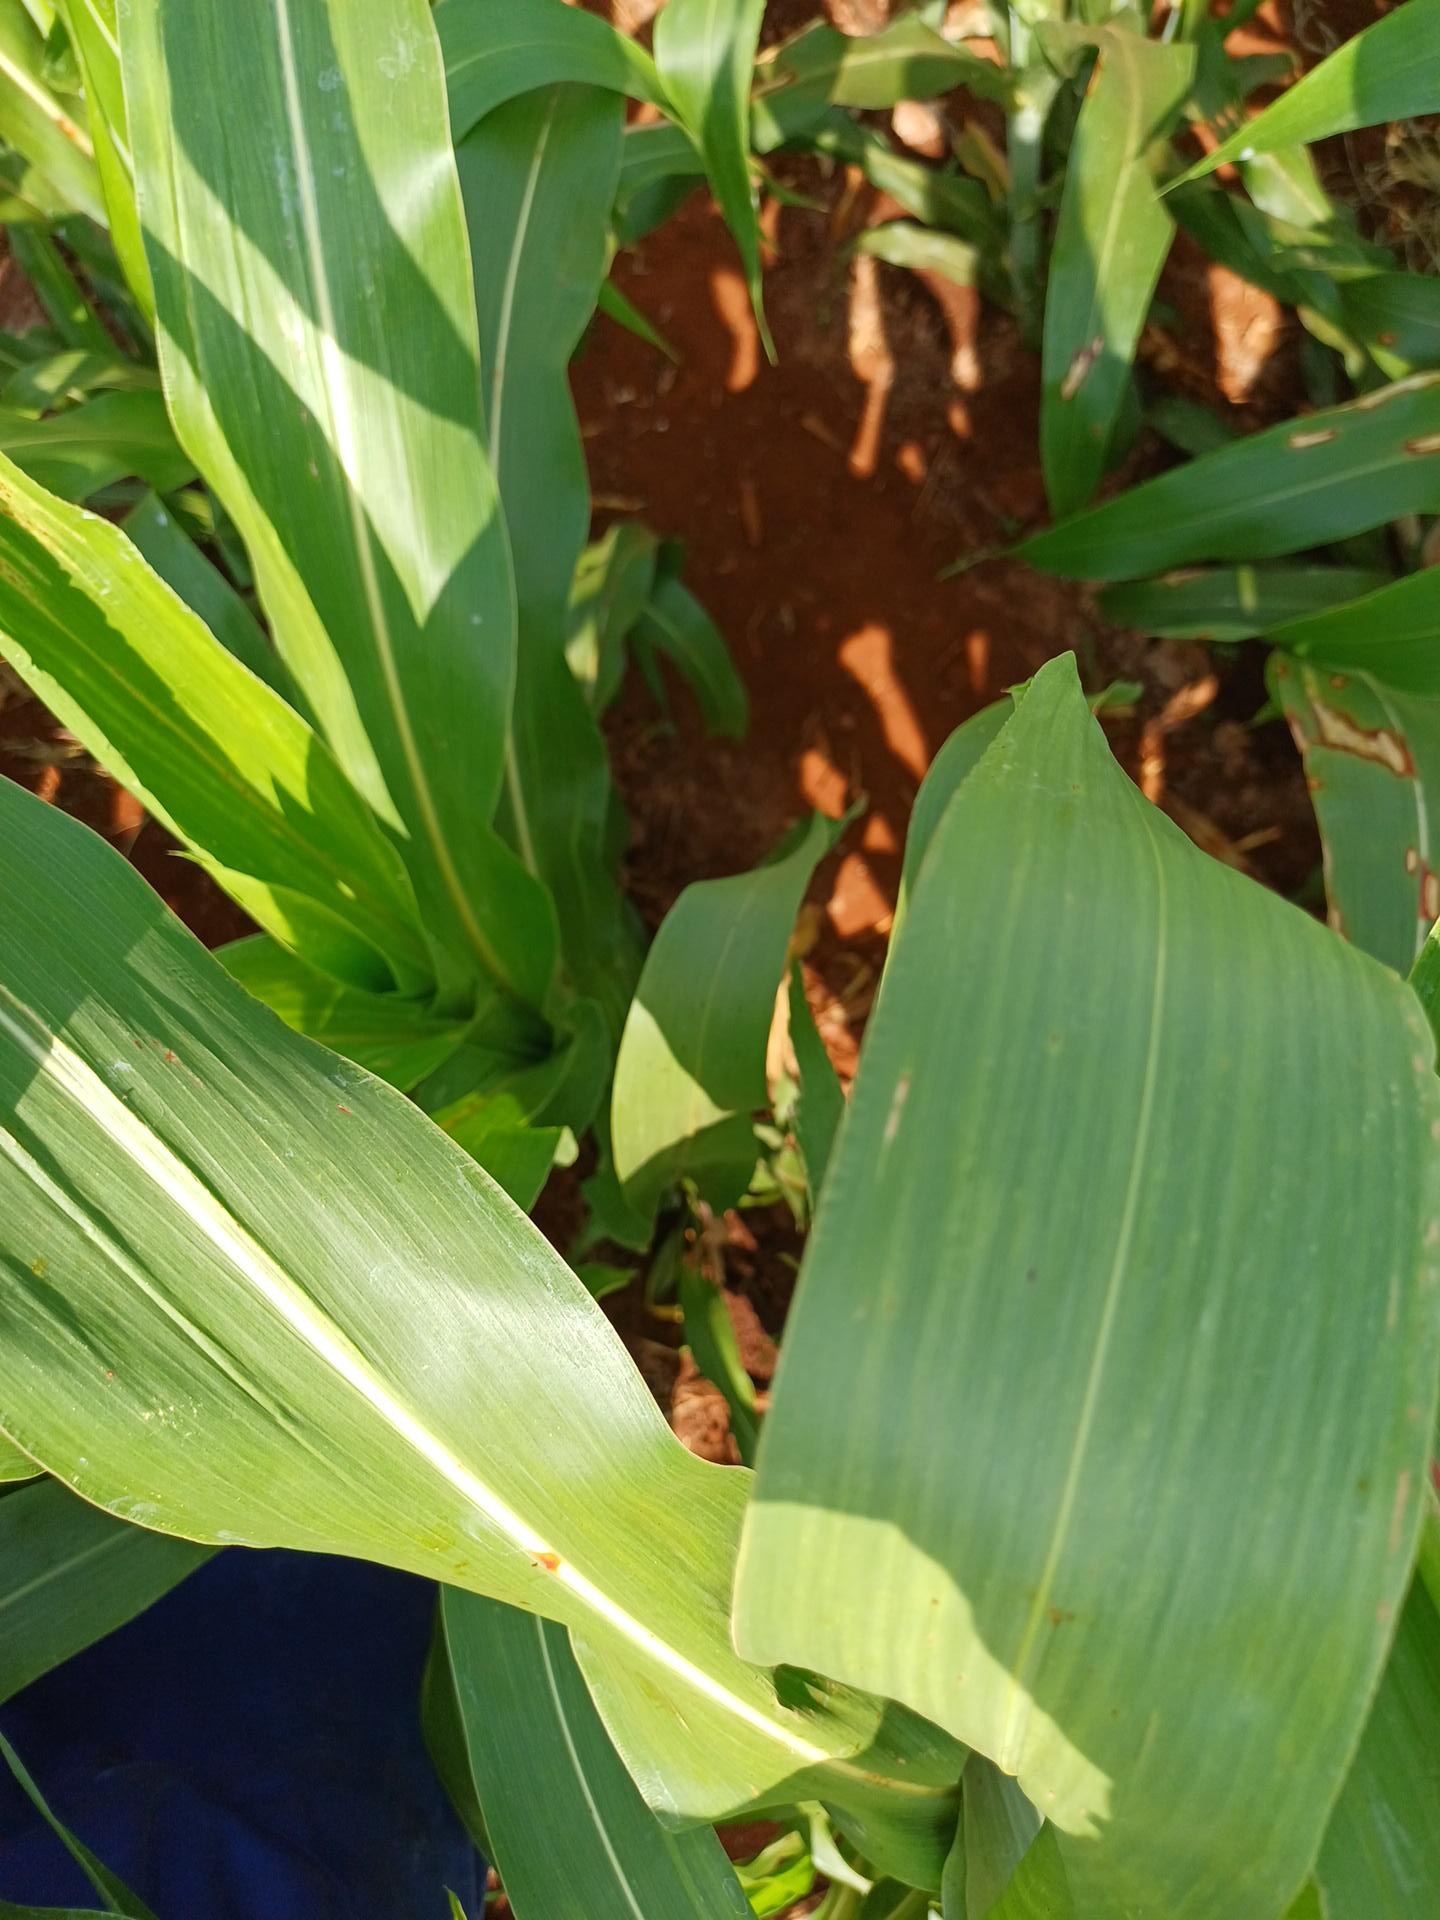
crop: sorghum
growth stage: vegetative
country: Kenya
